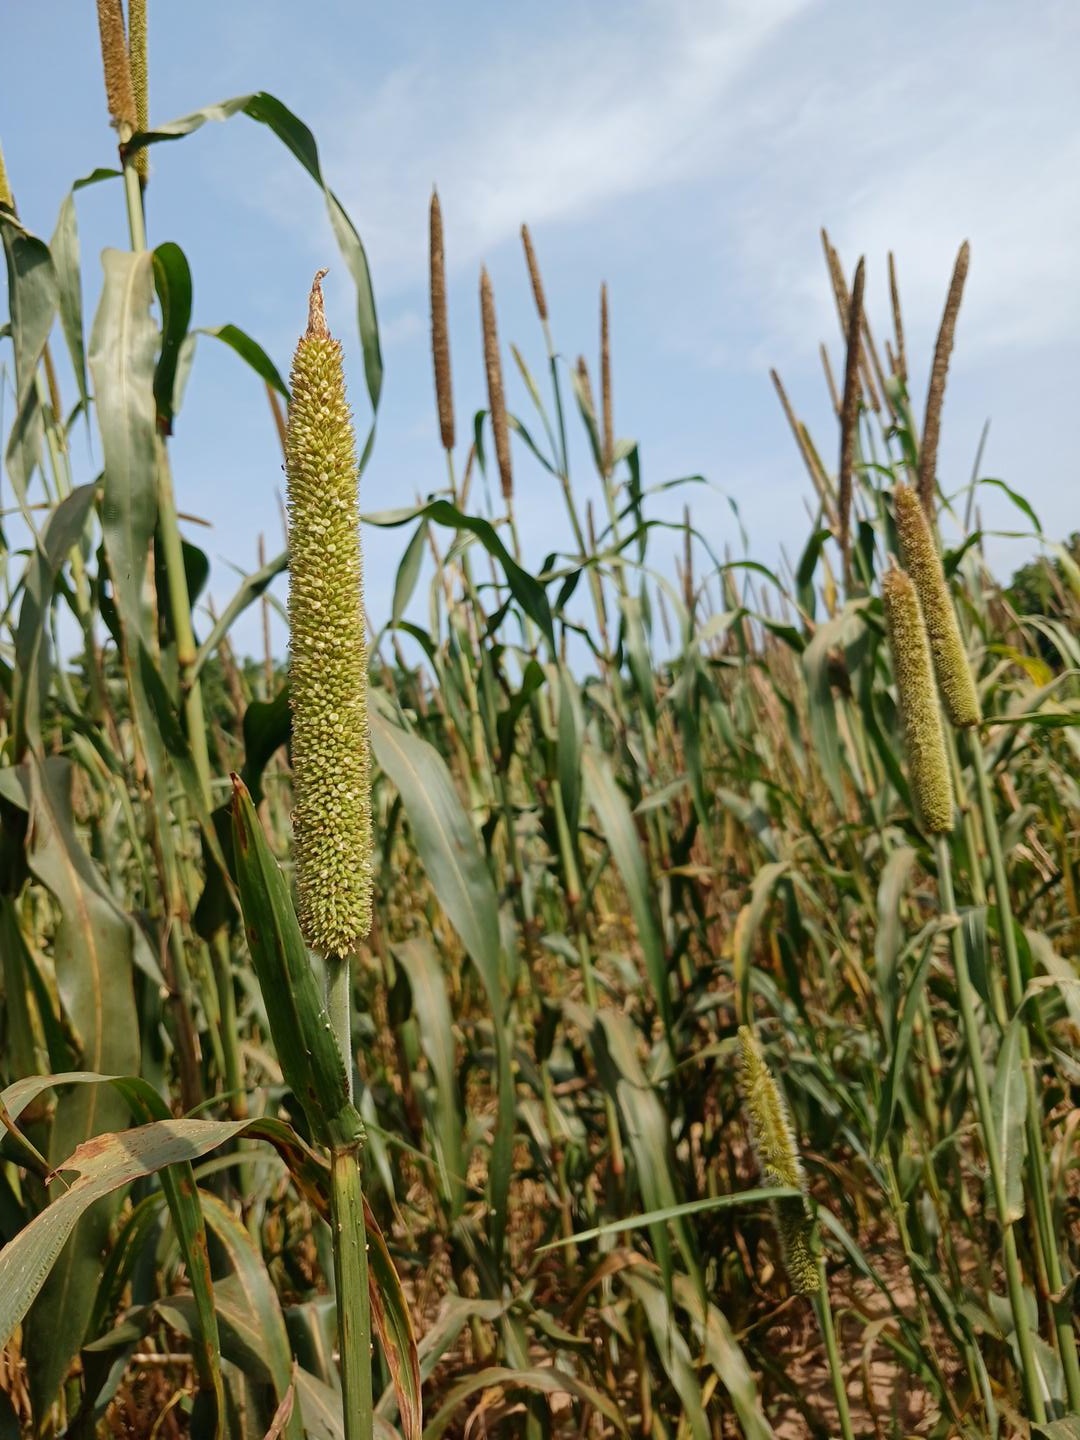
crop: pearl millet
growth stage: filling grain
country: Senegal
